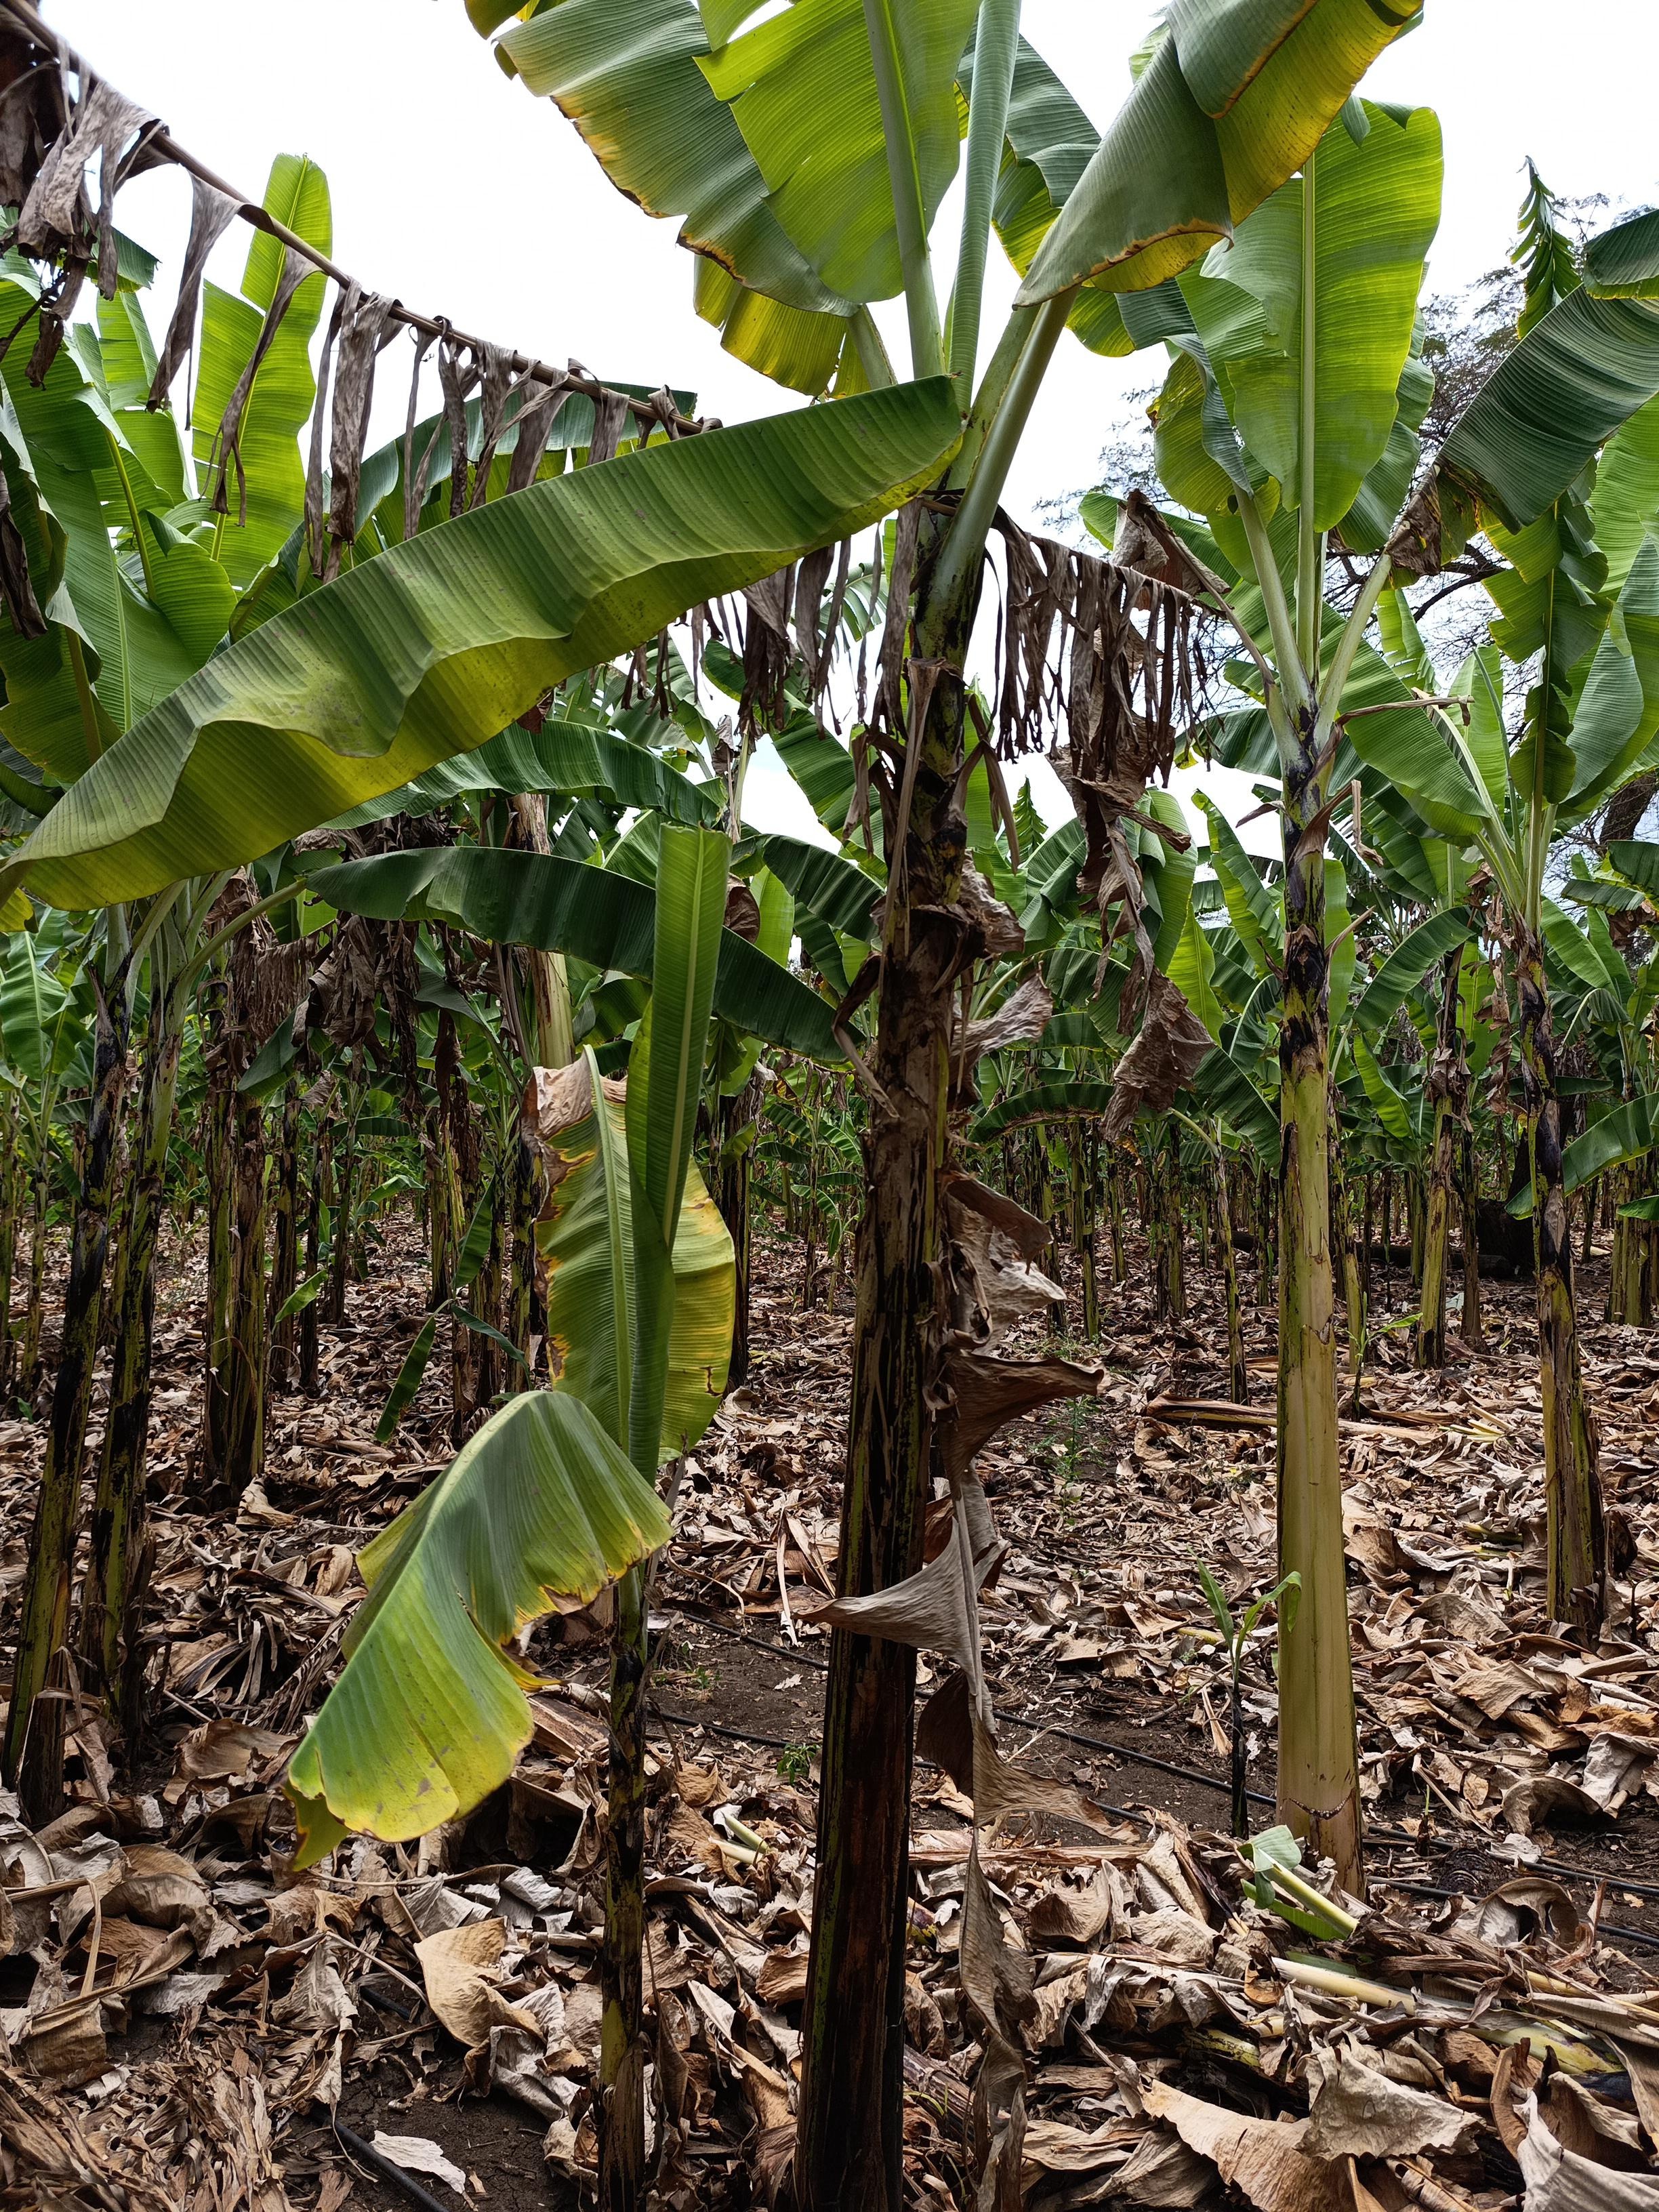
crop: banana
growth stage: vegetative
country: Tanzania
